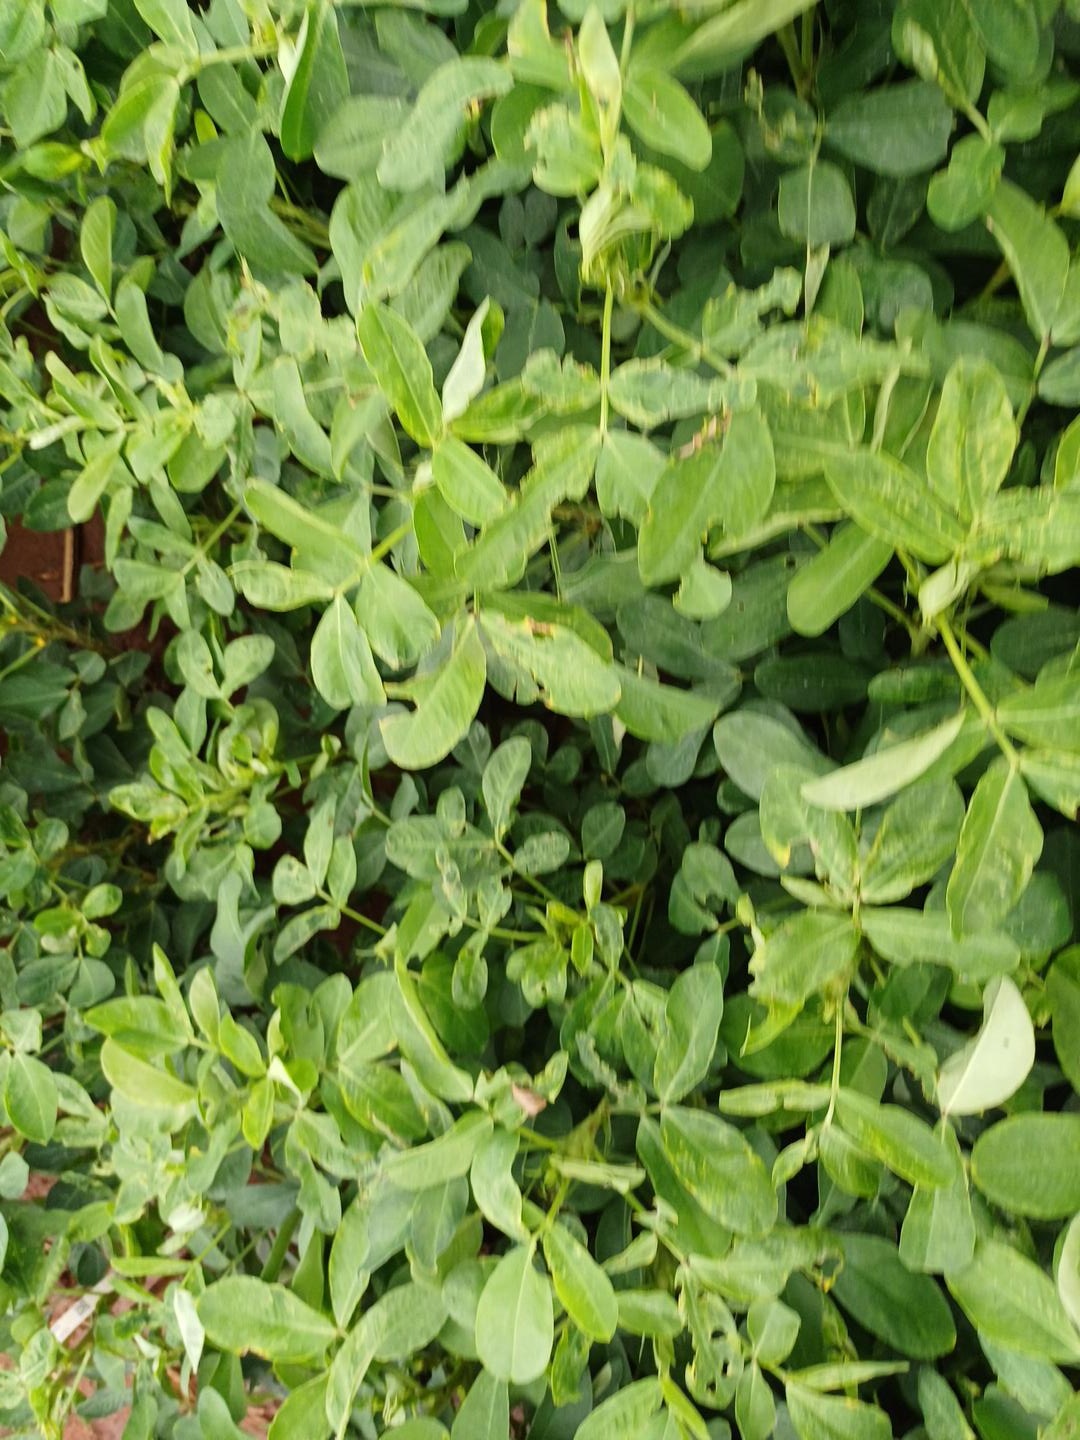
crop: groundnut
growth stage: pegging
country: Kenya
